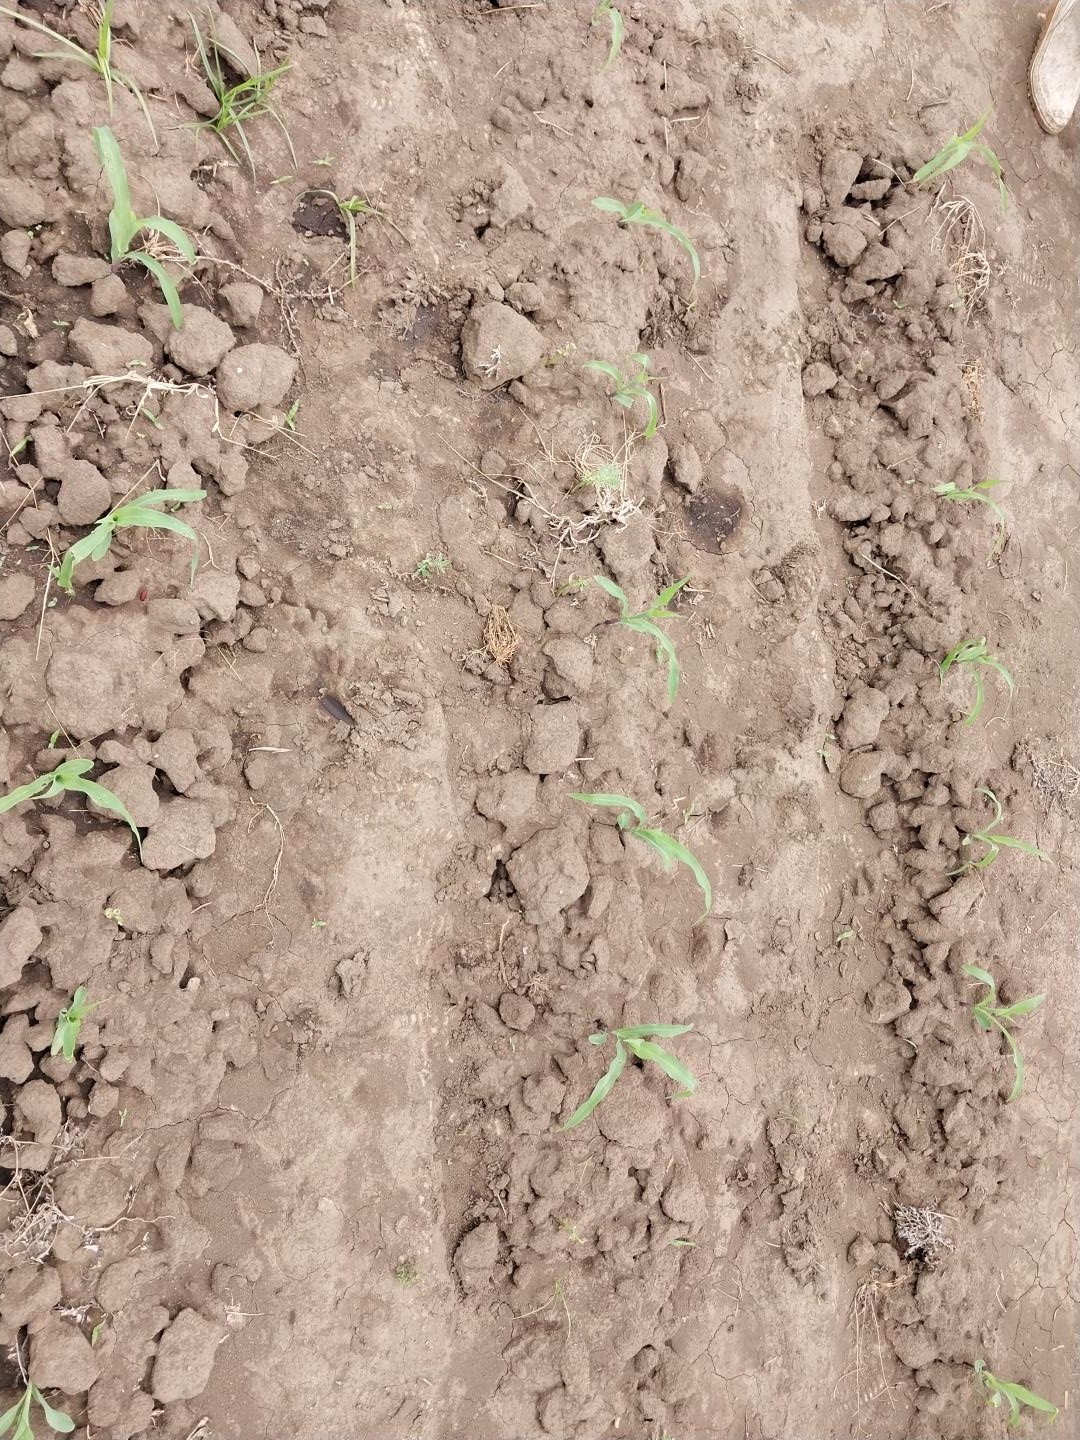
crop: maize
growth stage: emergence
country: Tanzania
